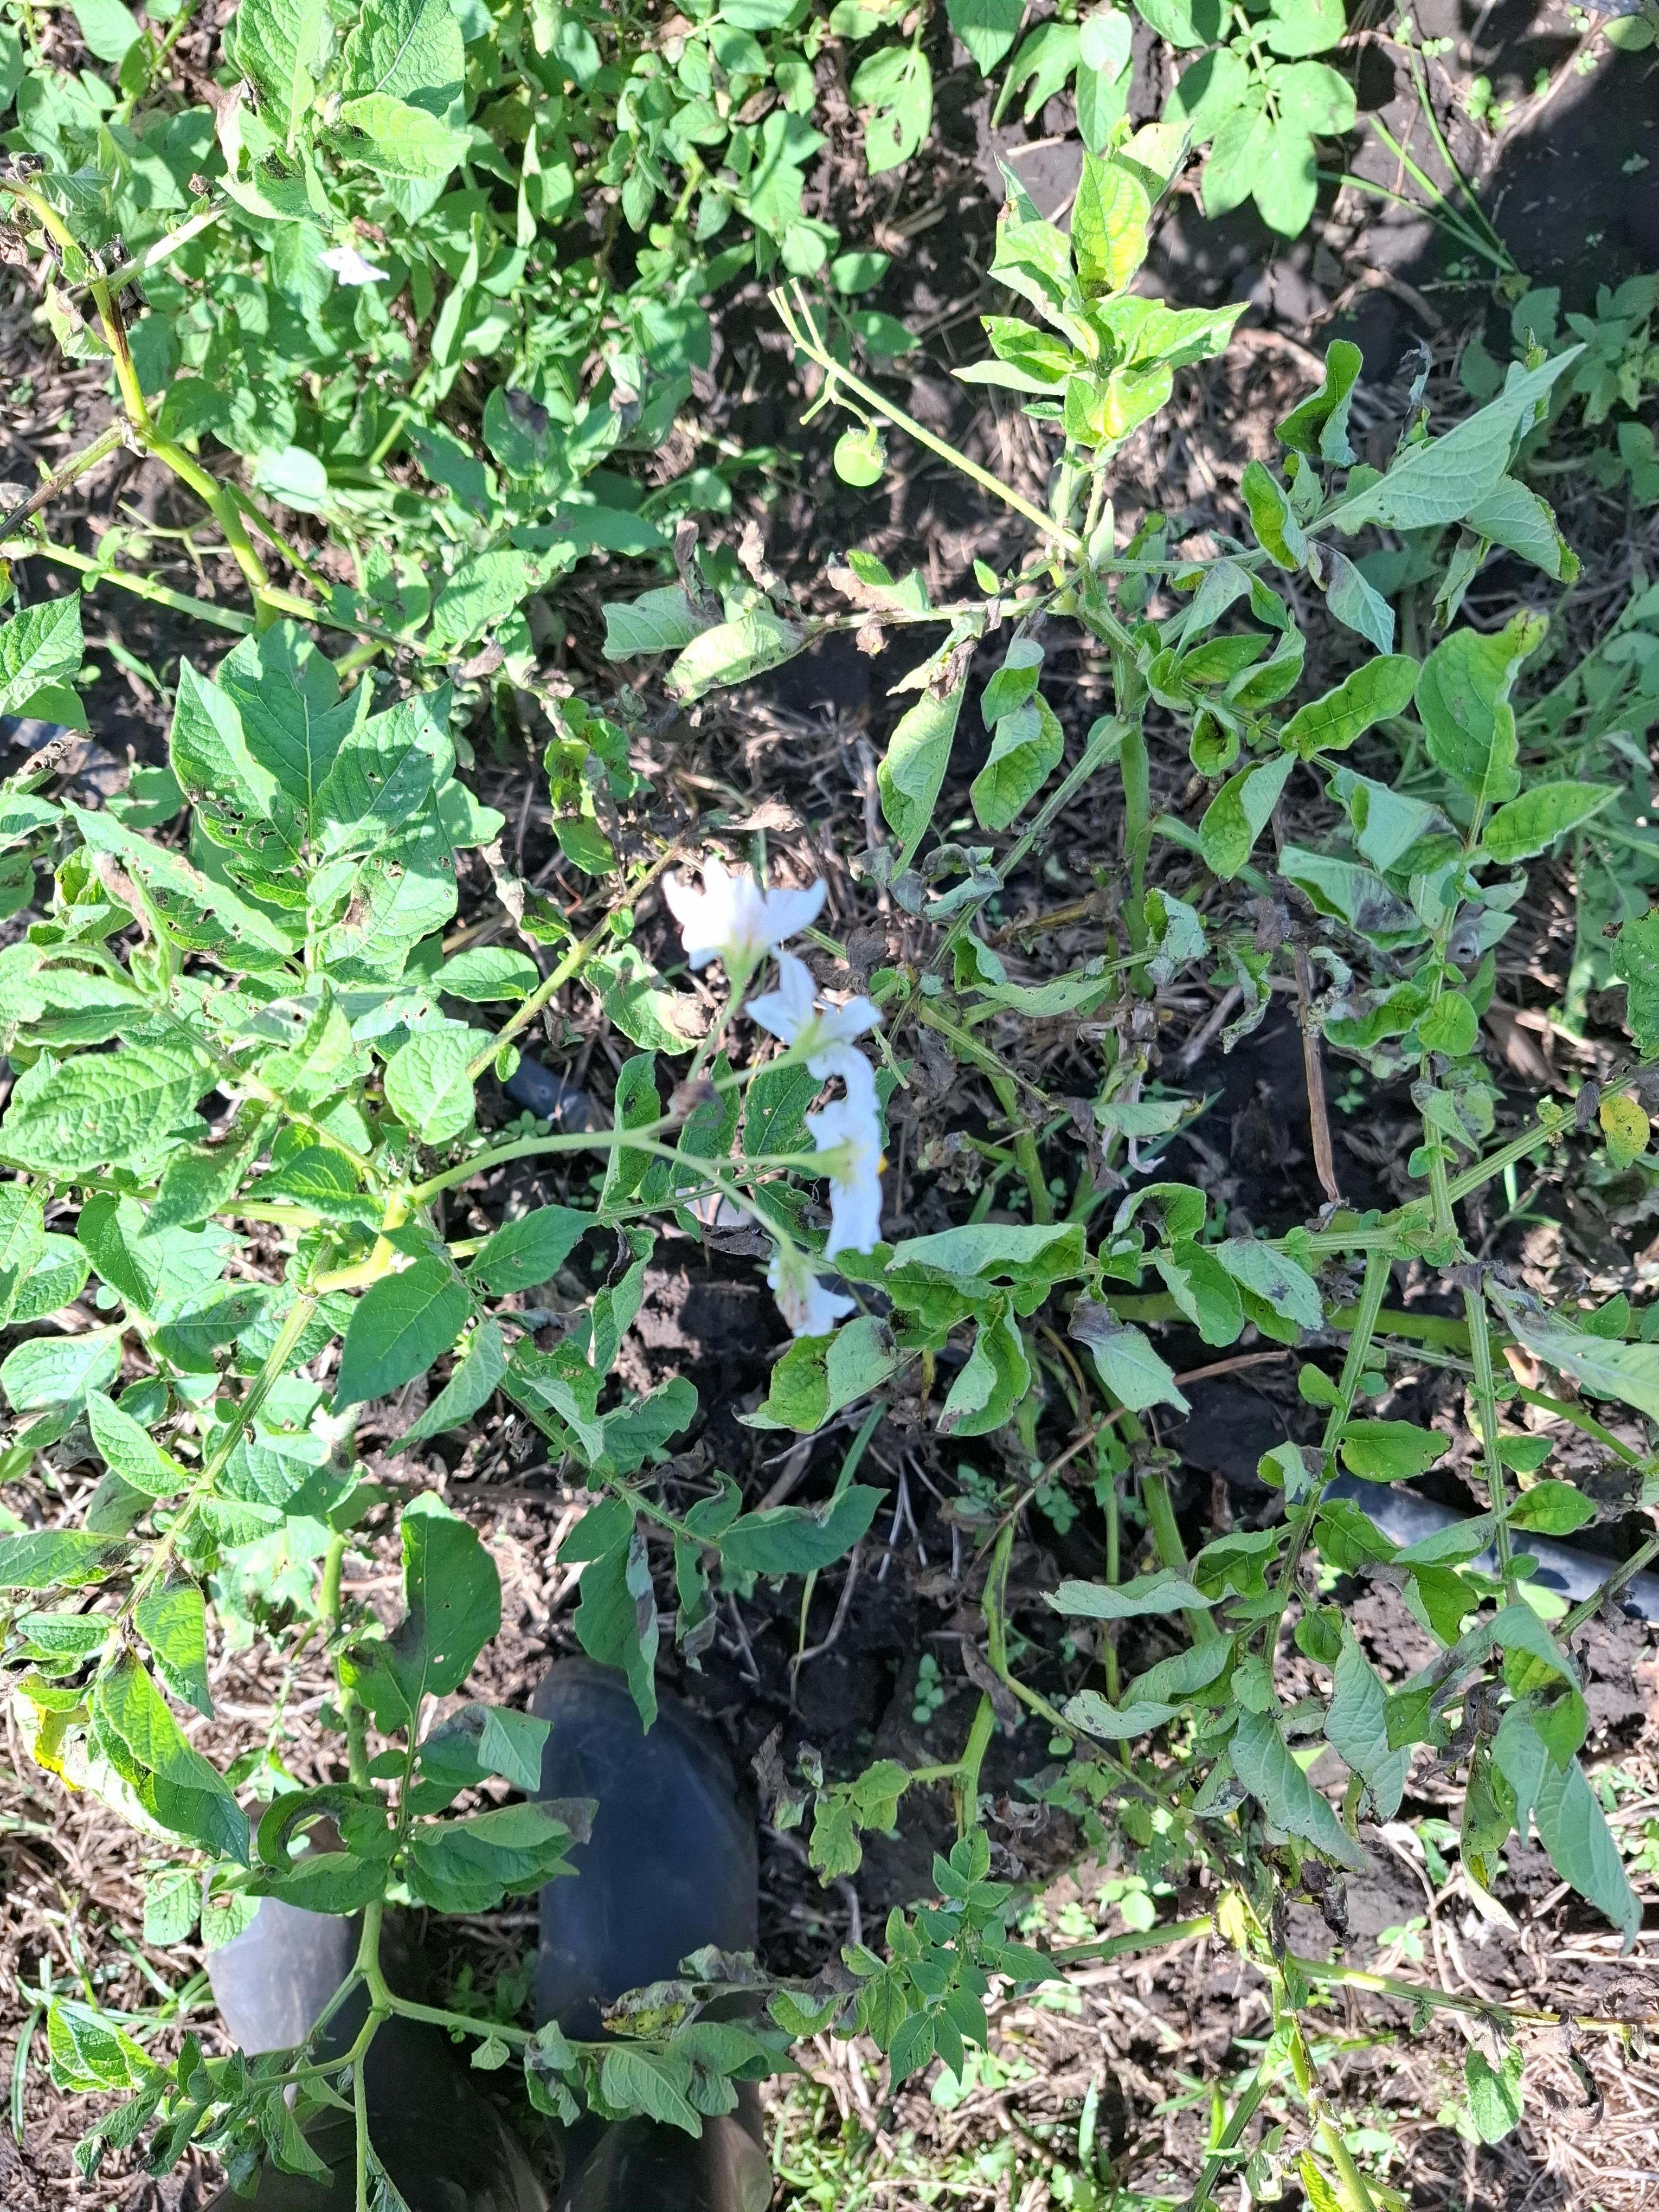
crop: potato
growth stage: flowering
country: Tanzania
